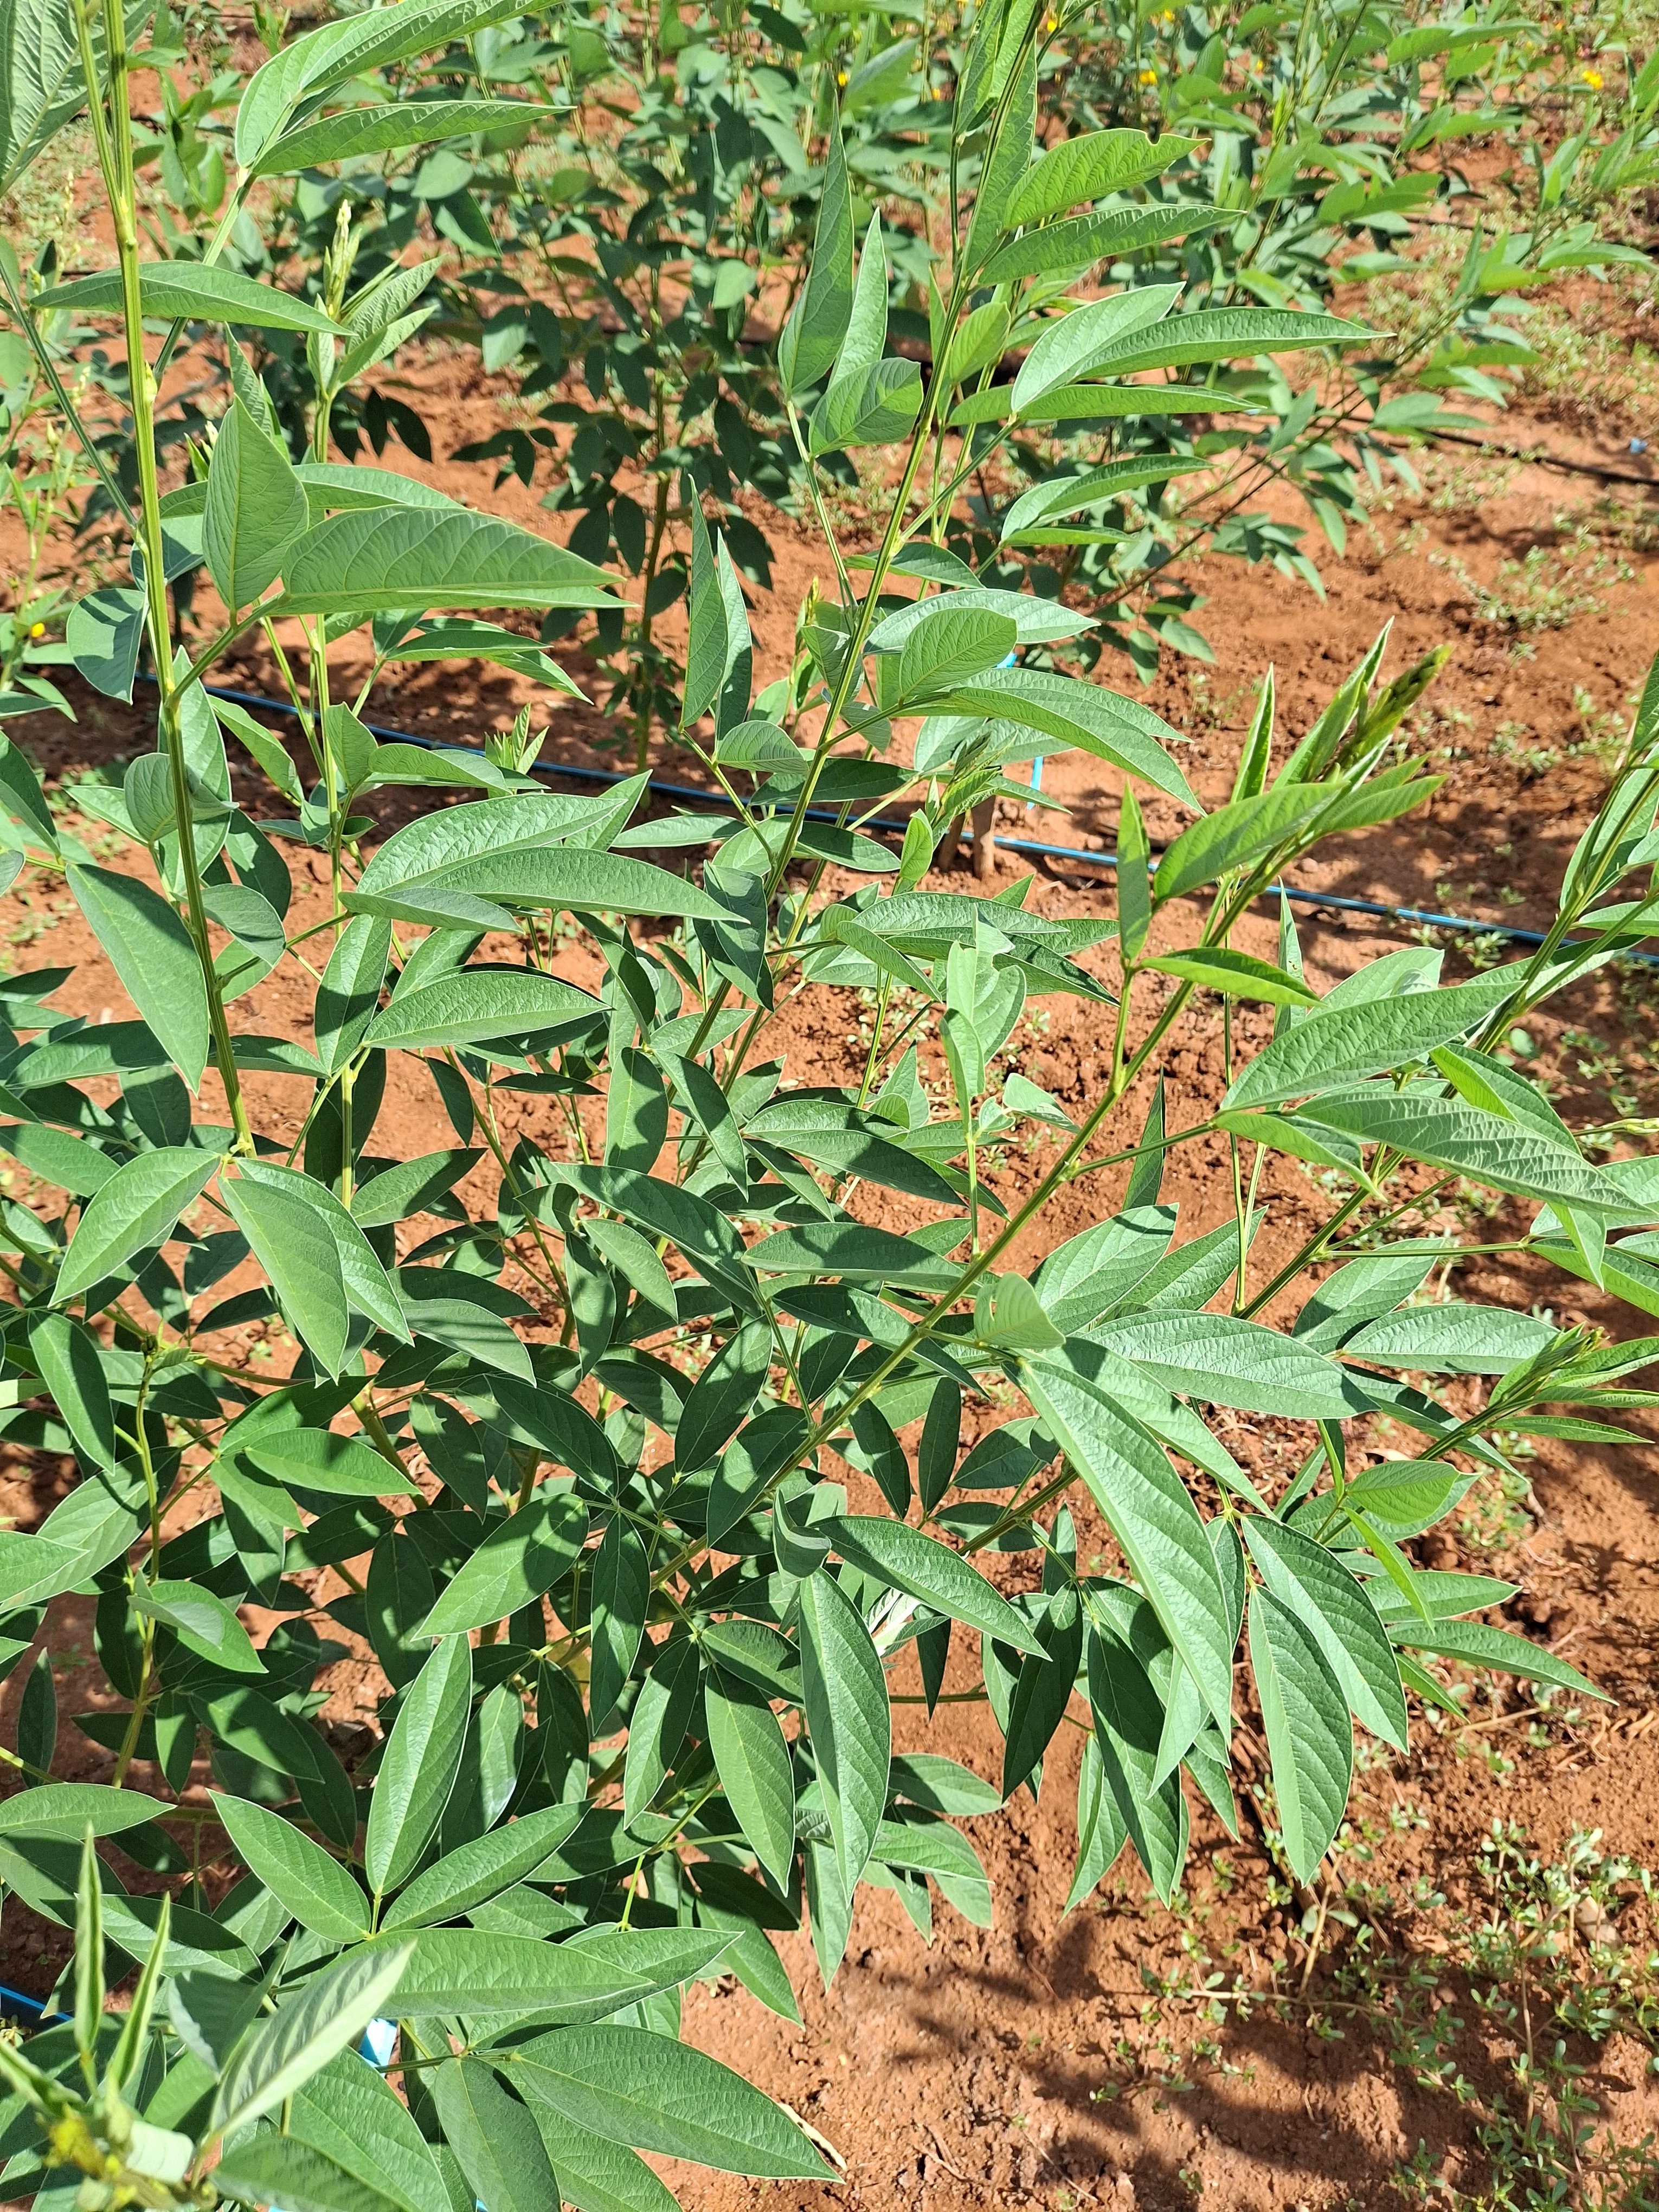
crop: pigeonpea
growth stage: vegetative
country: Kenya
